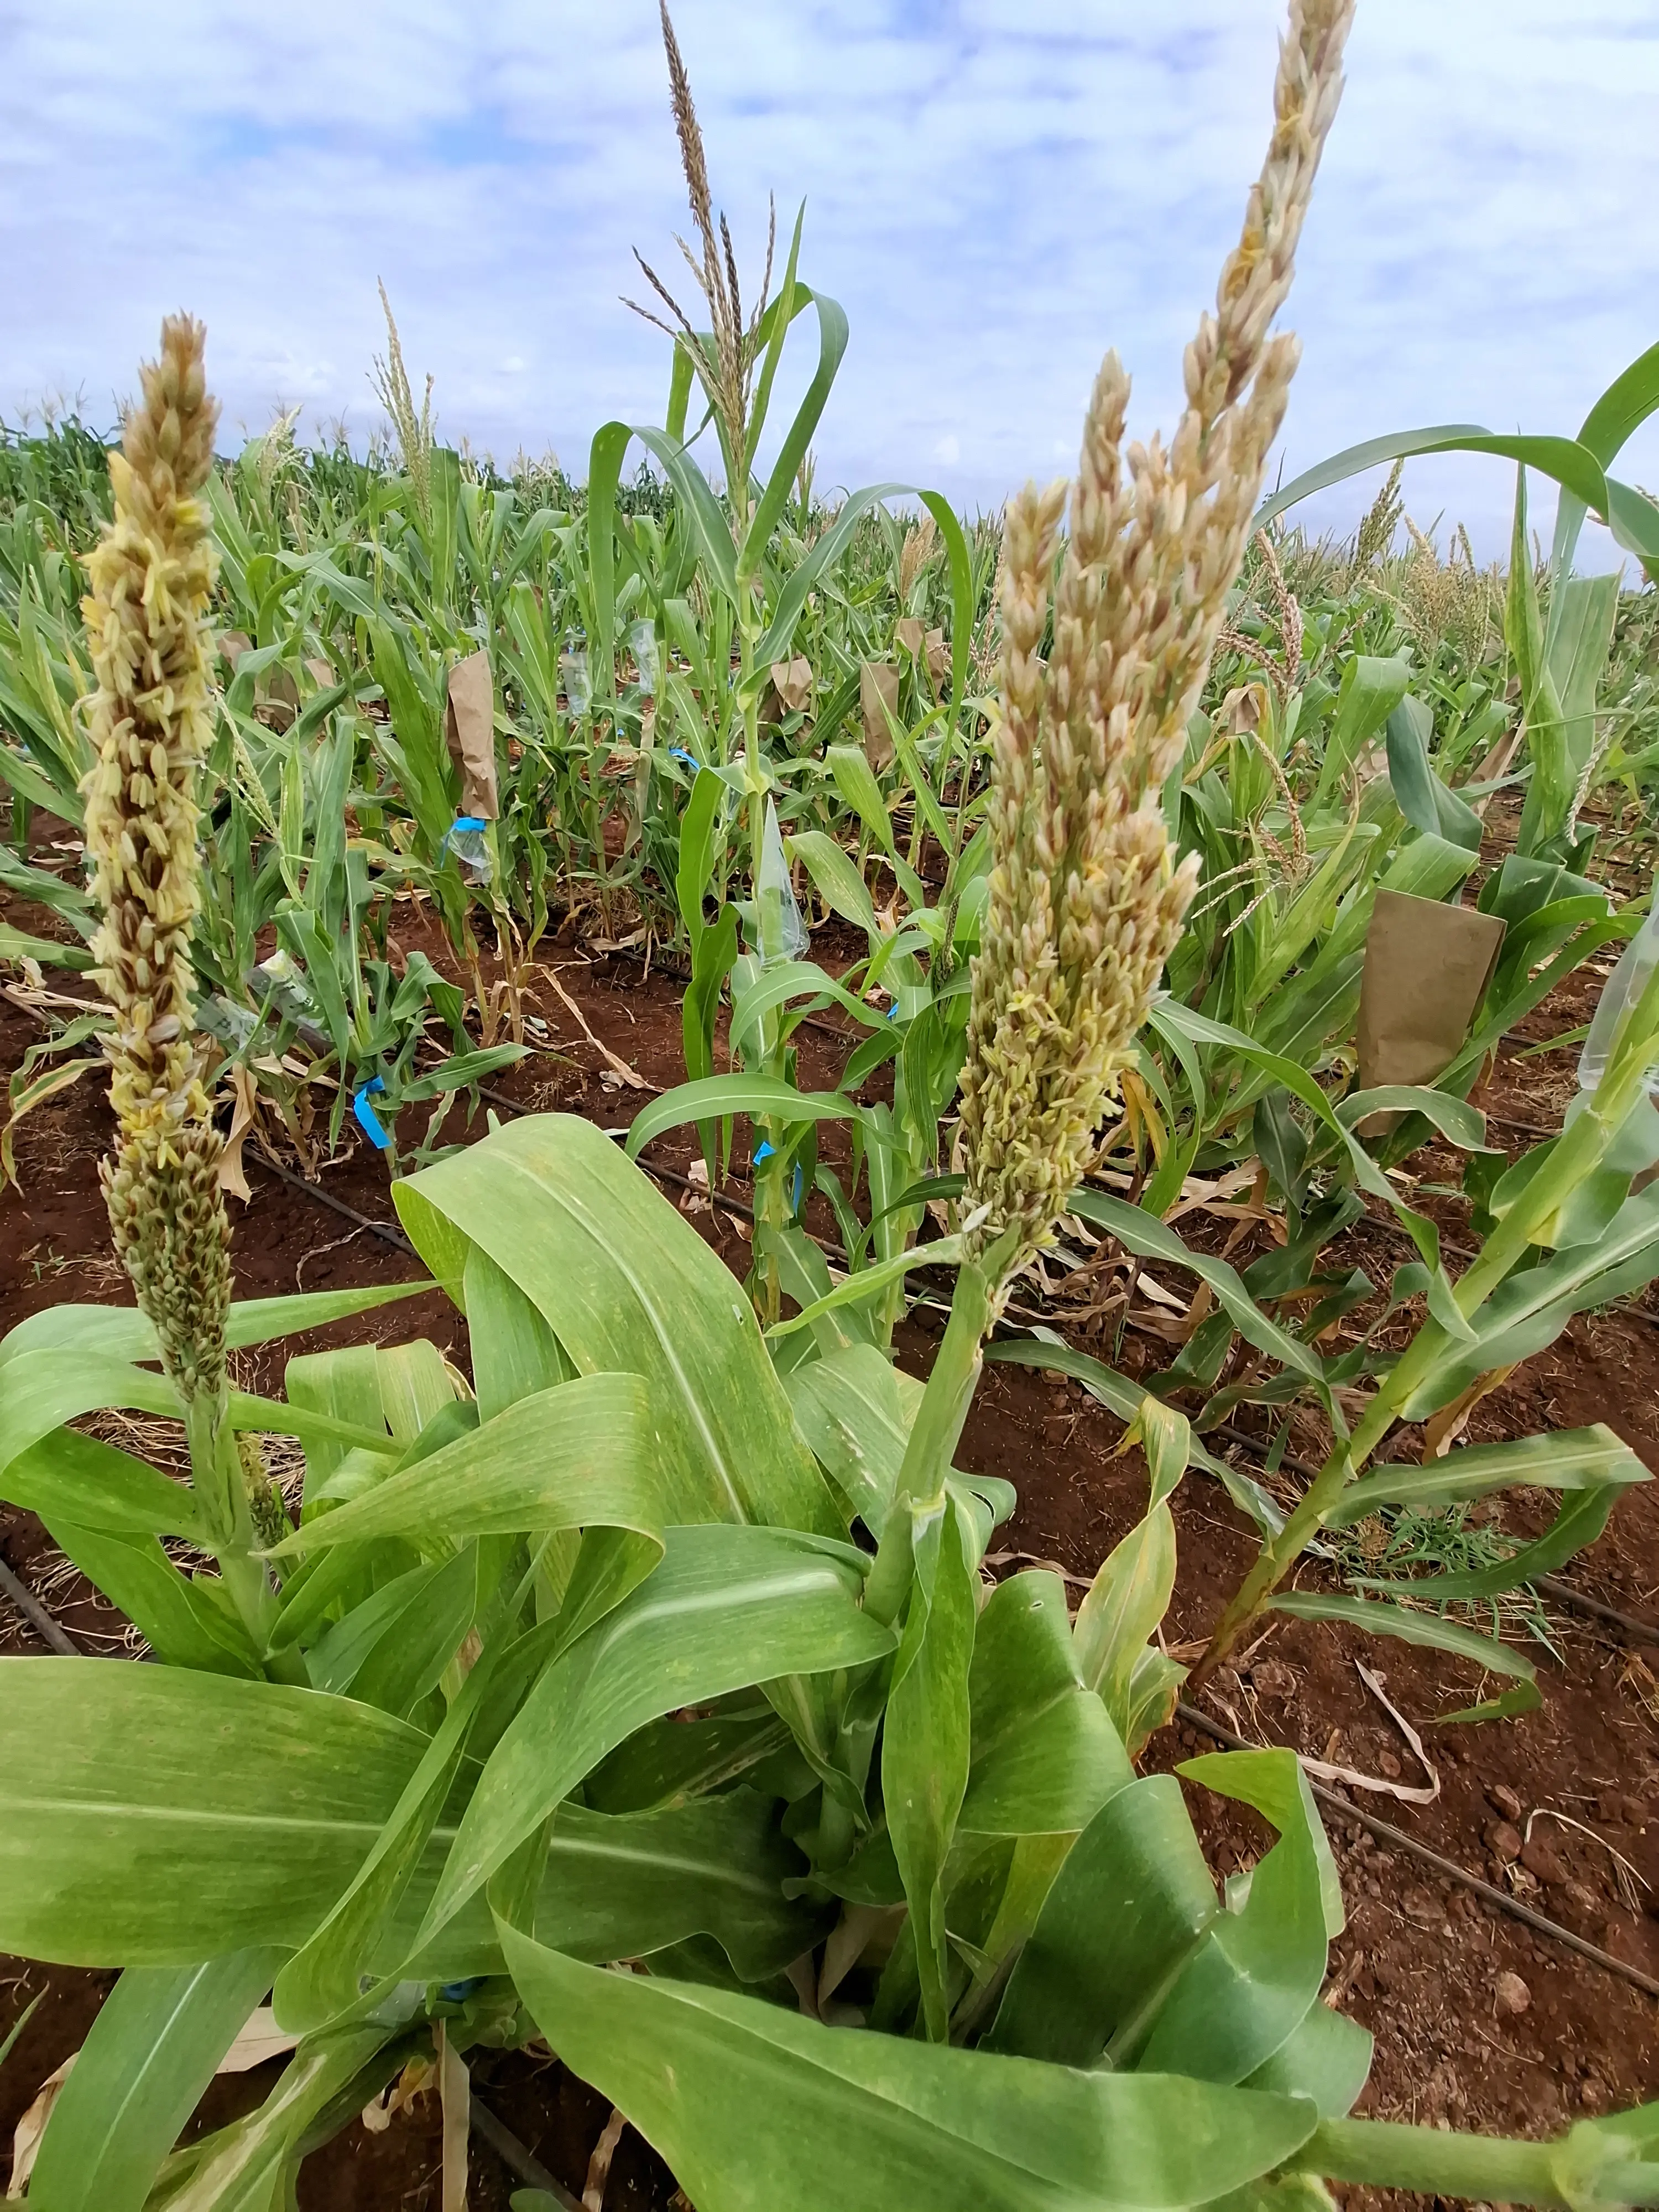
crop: maize
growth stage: flowering
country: Kenya
